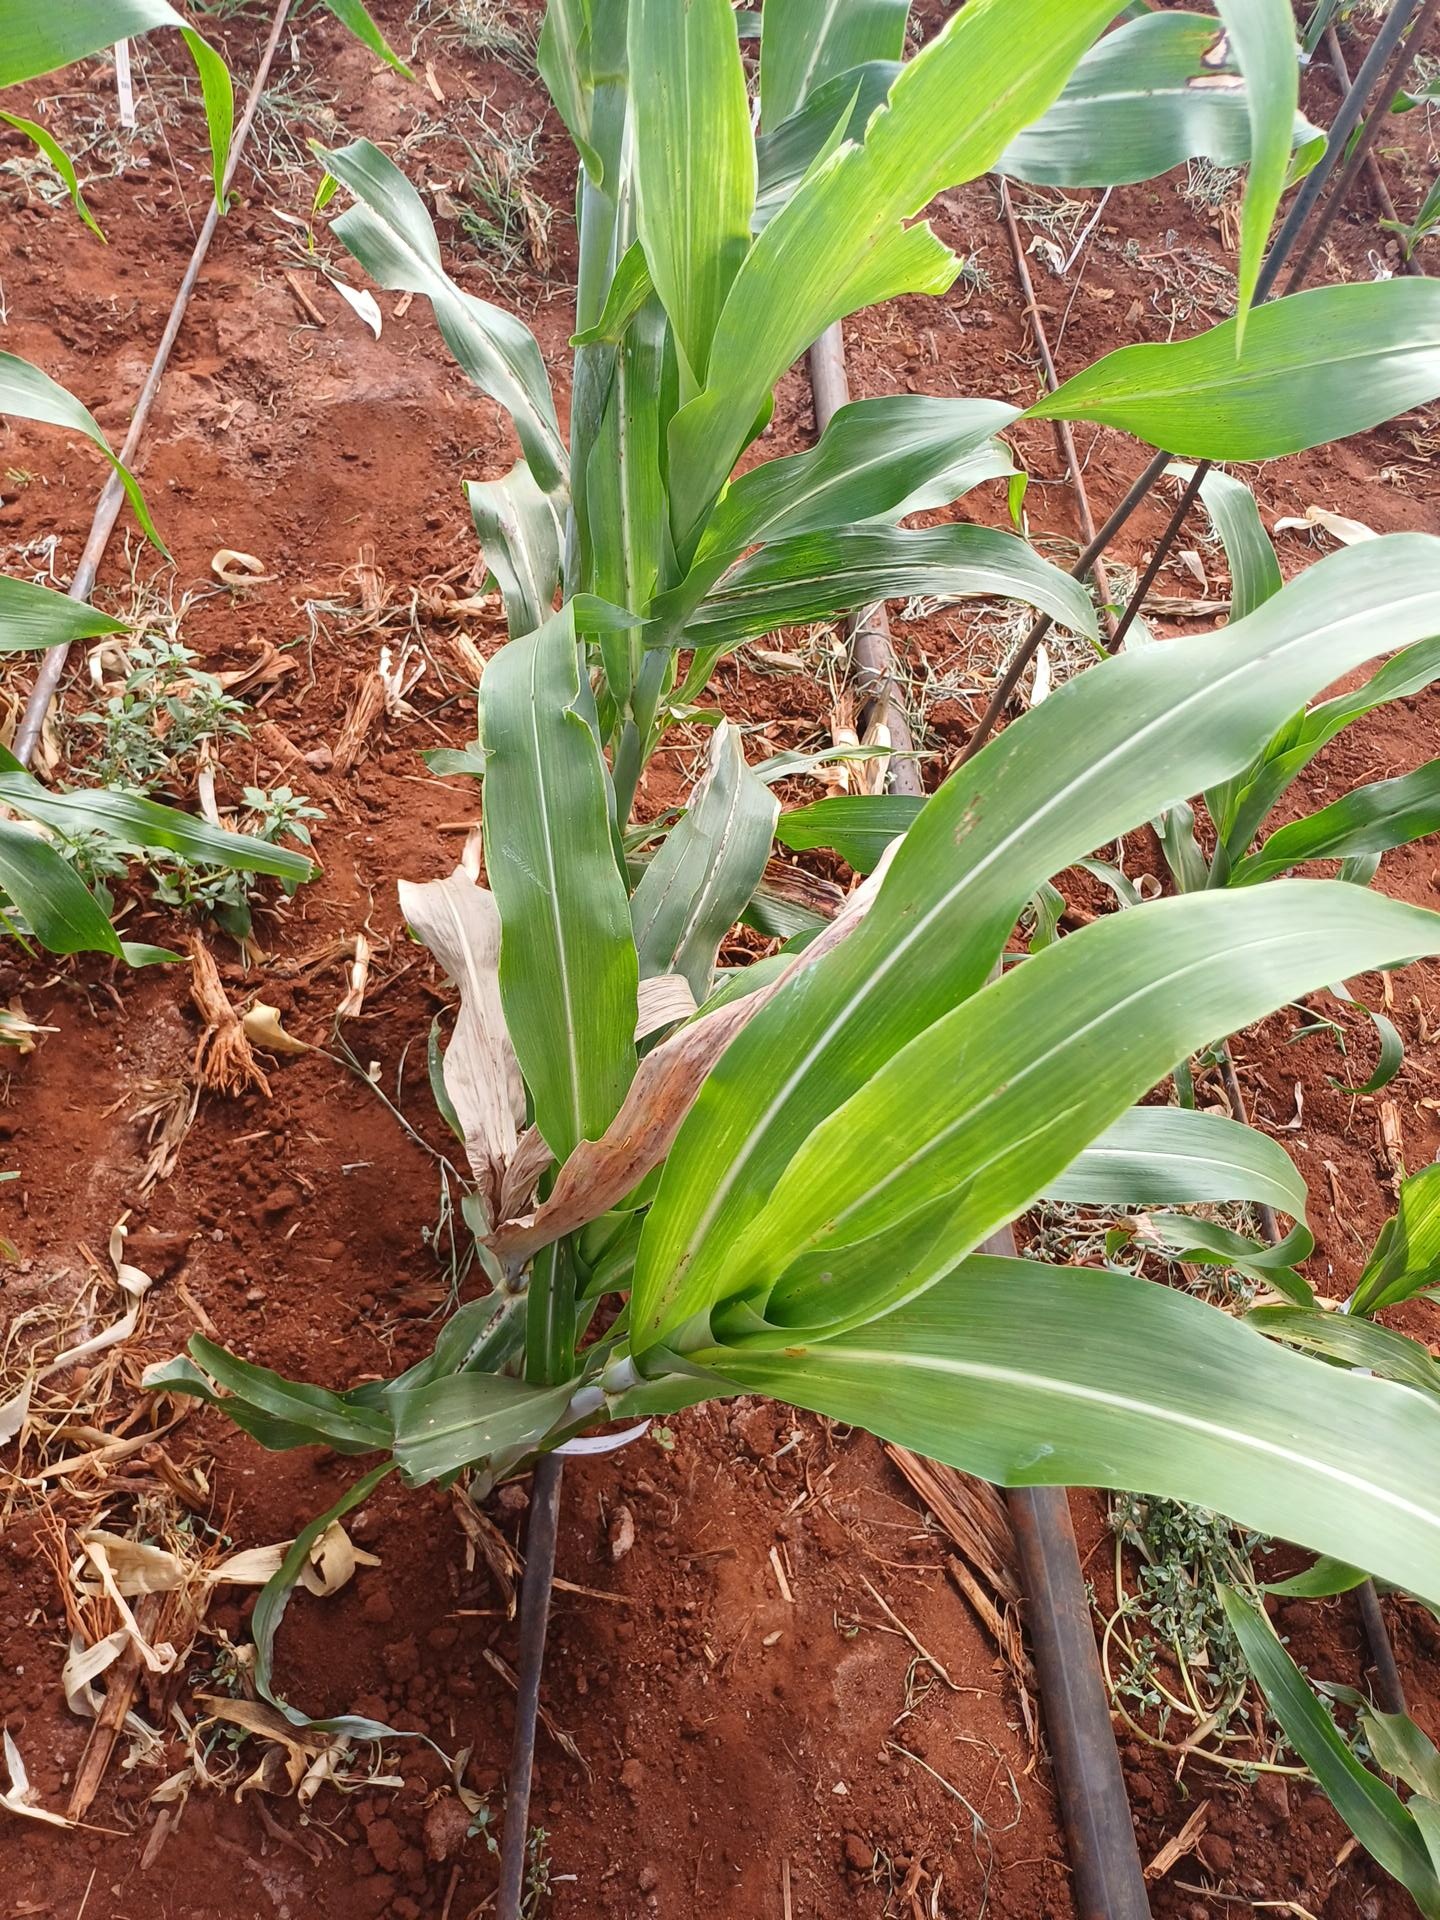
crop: sorghum
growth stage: vegetative
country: Kenya
